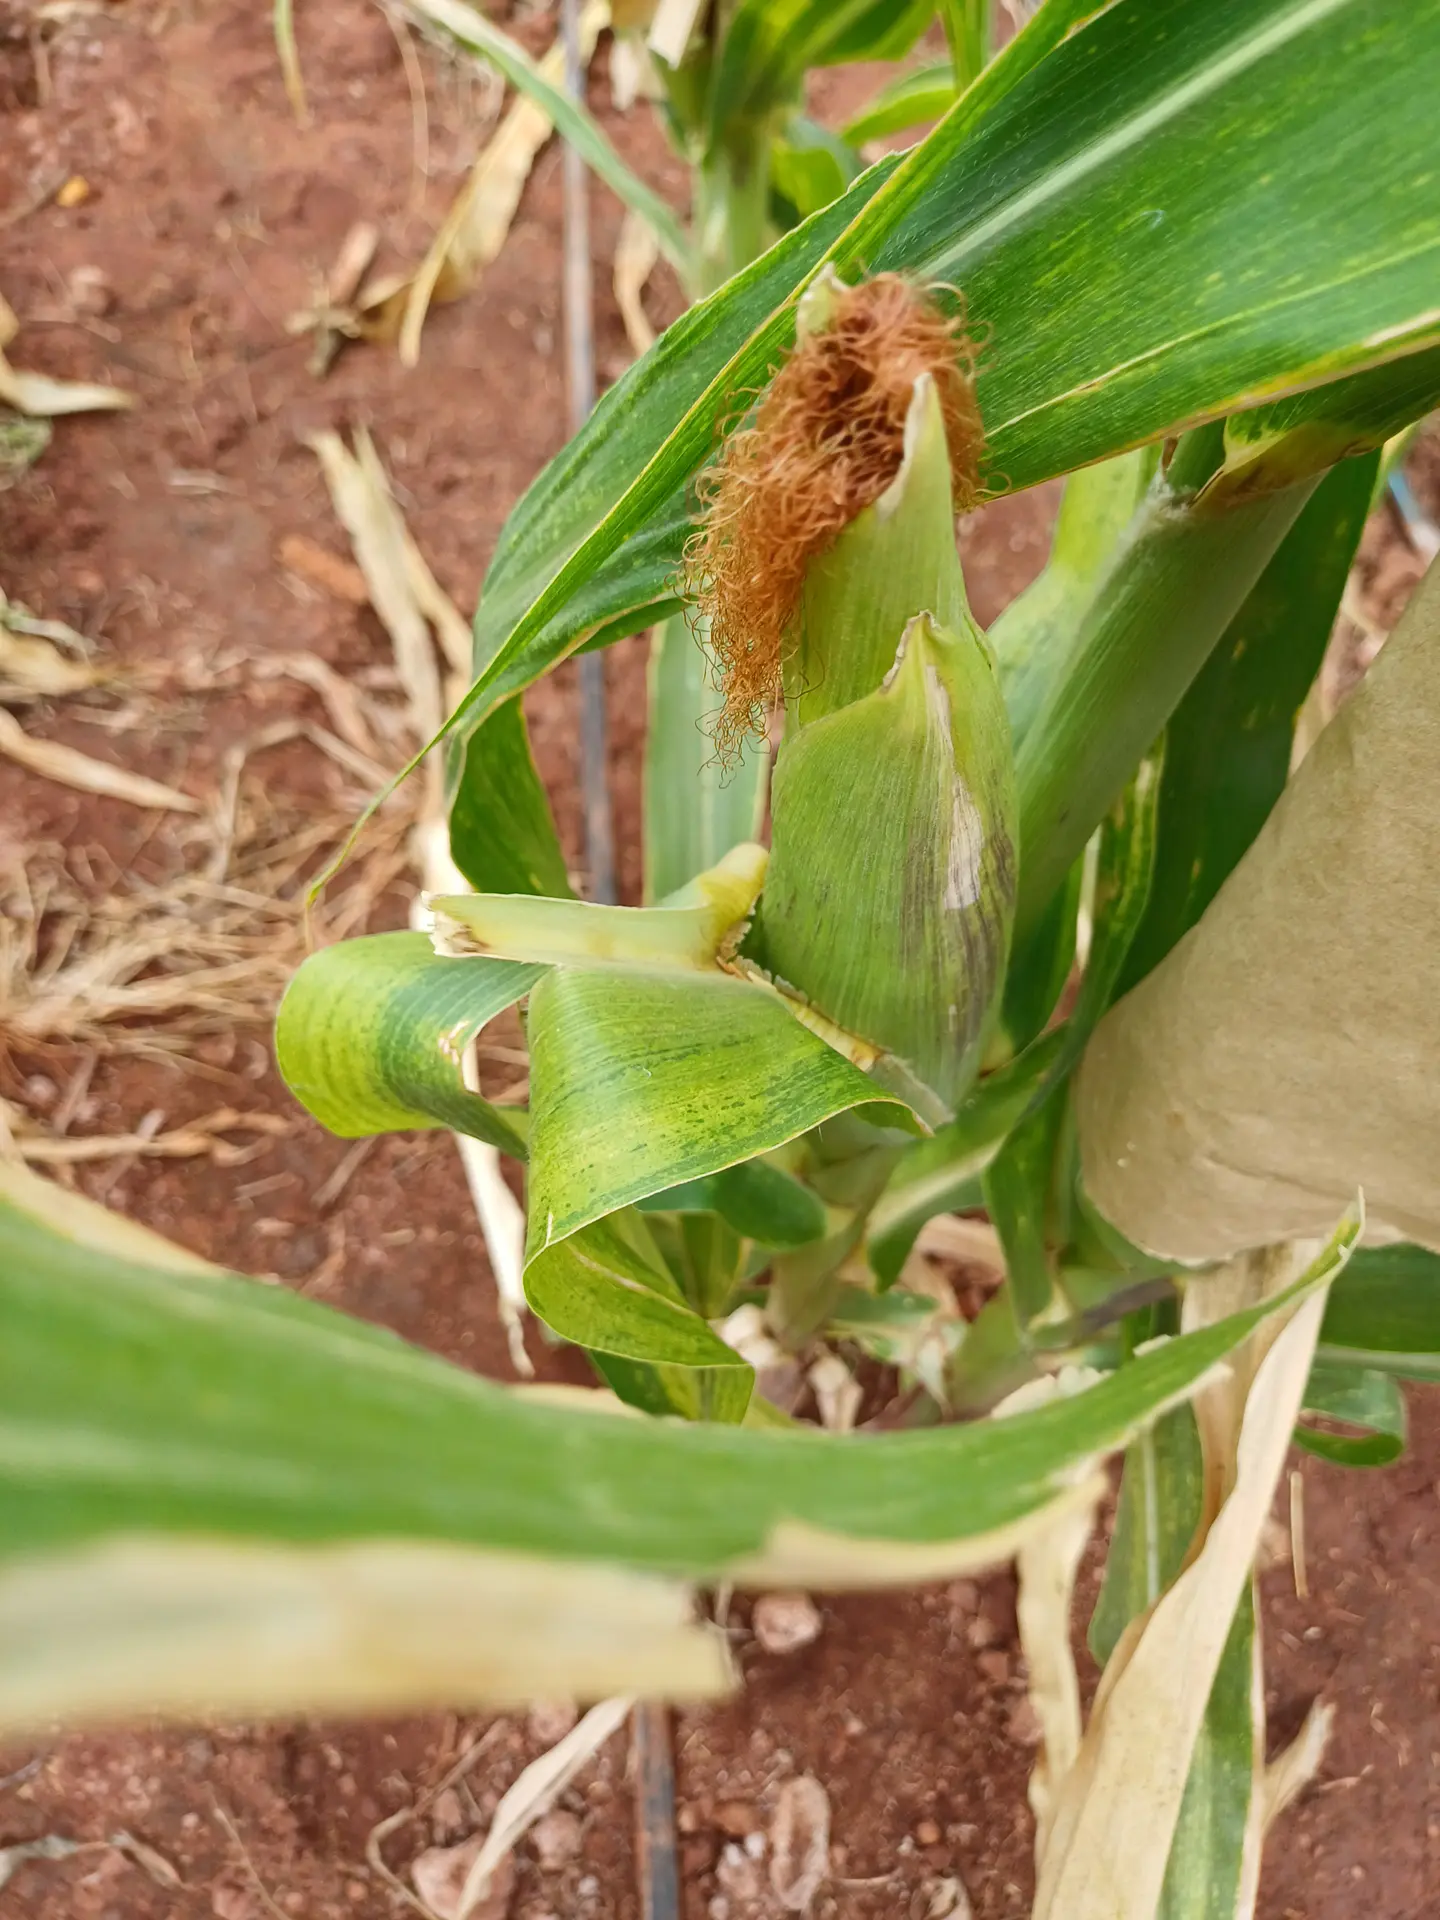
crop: maize
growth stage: flowering
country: Kenya
